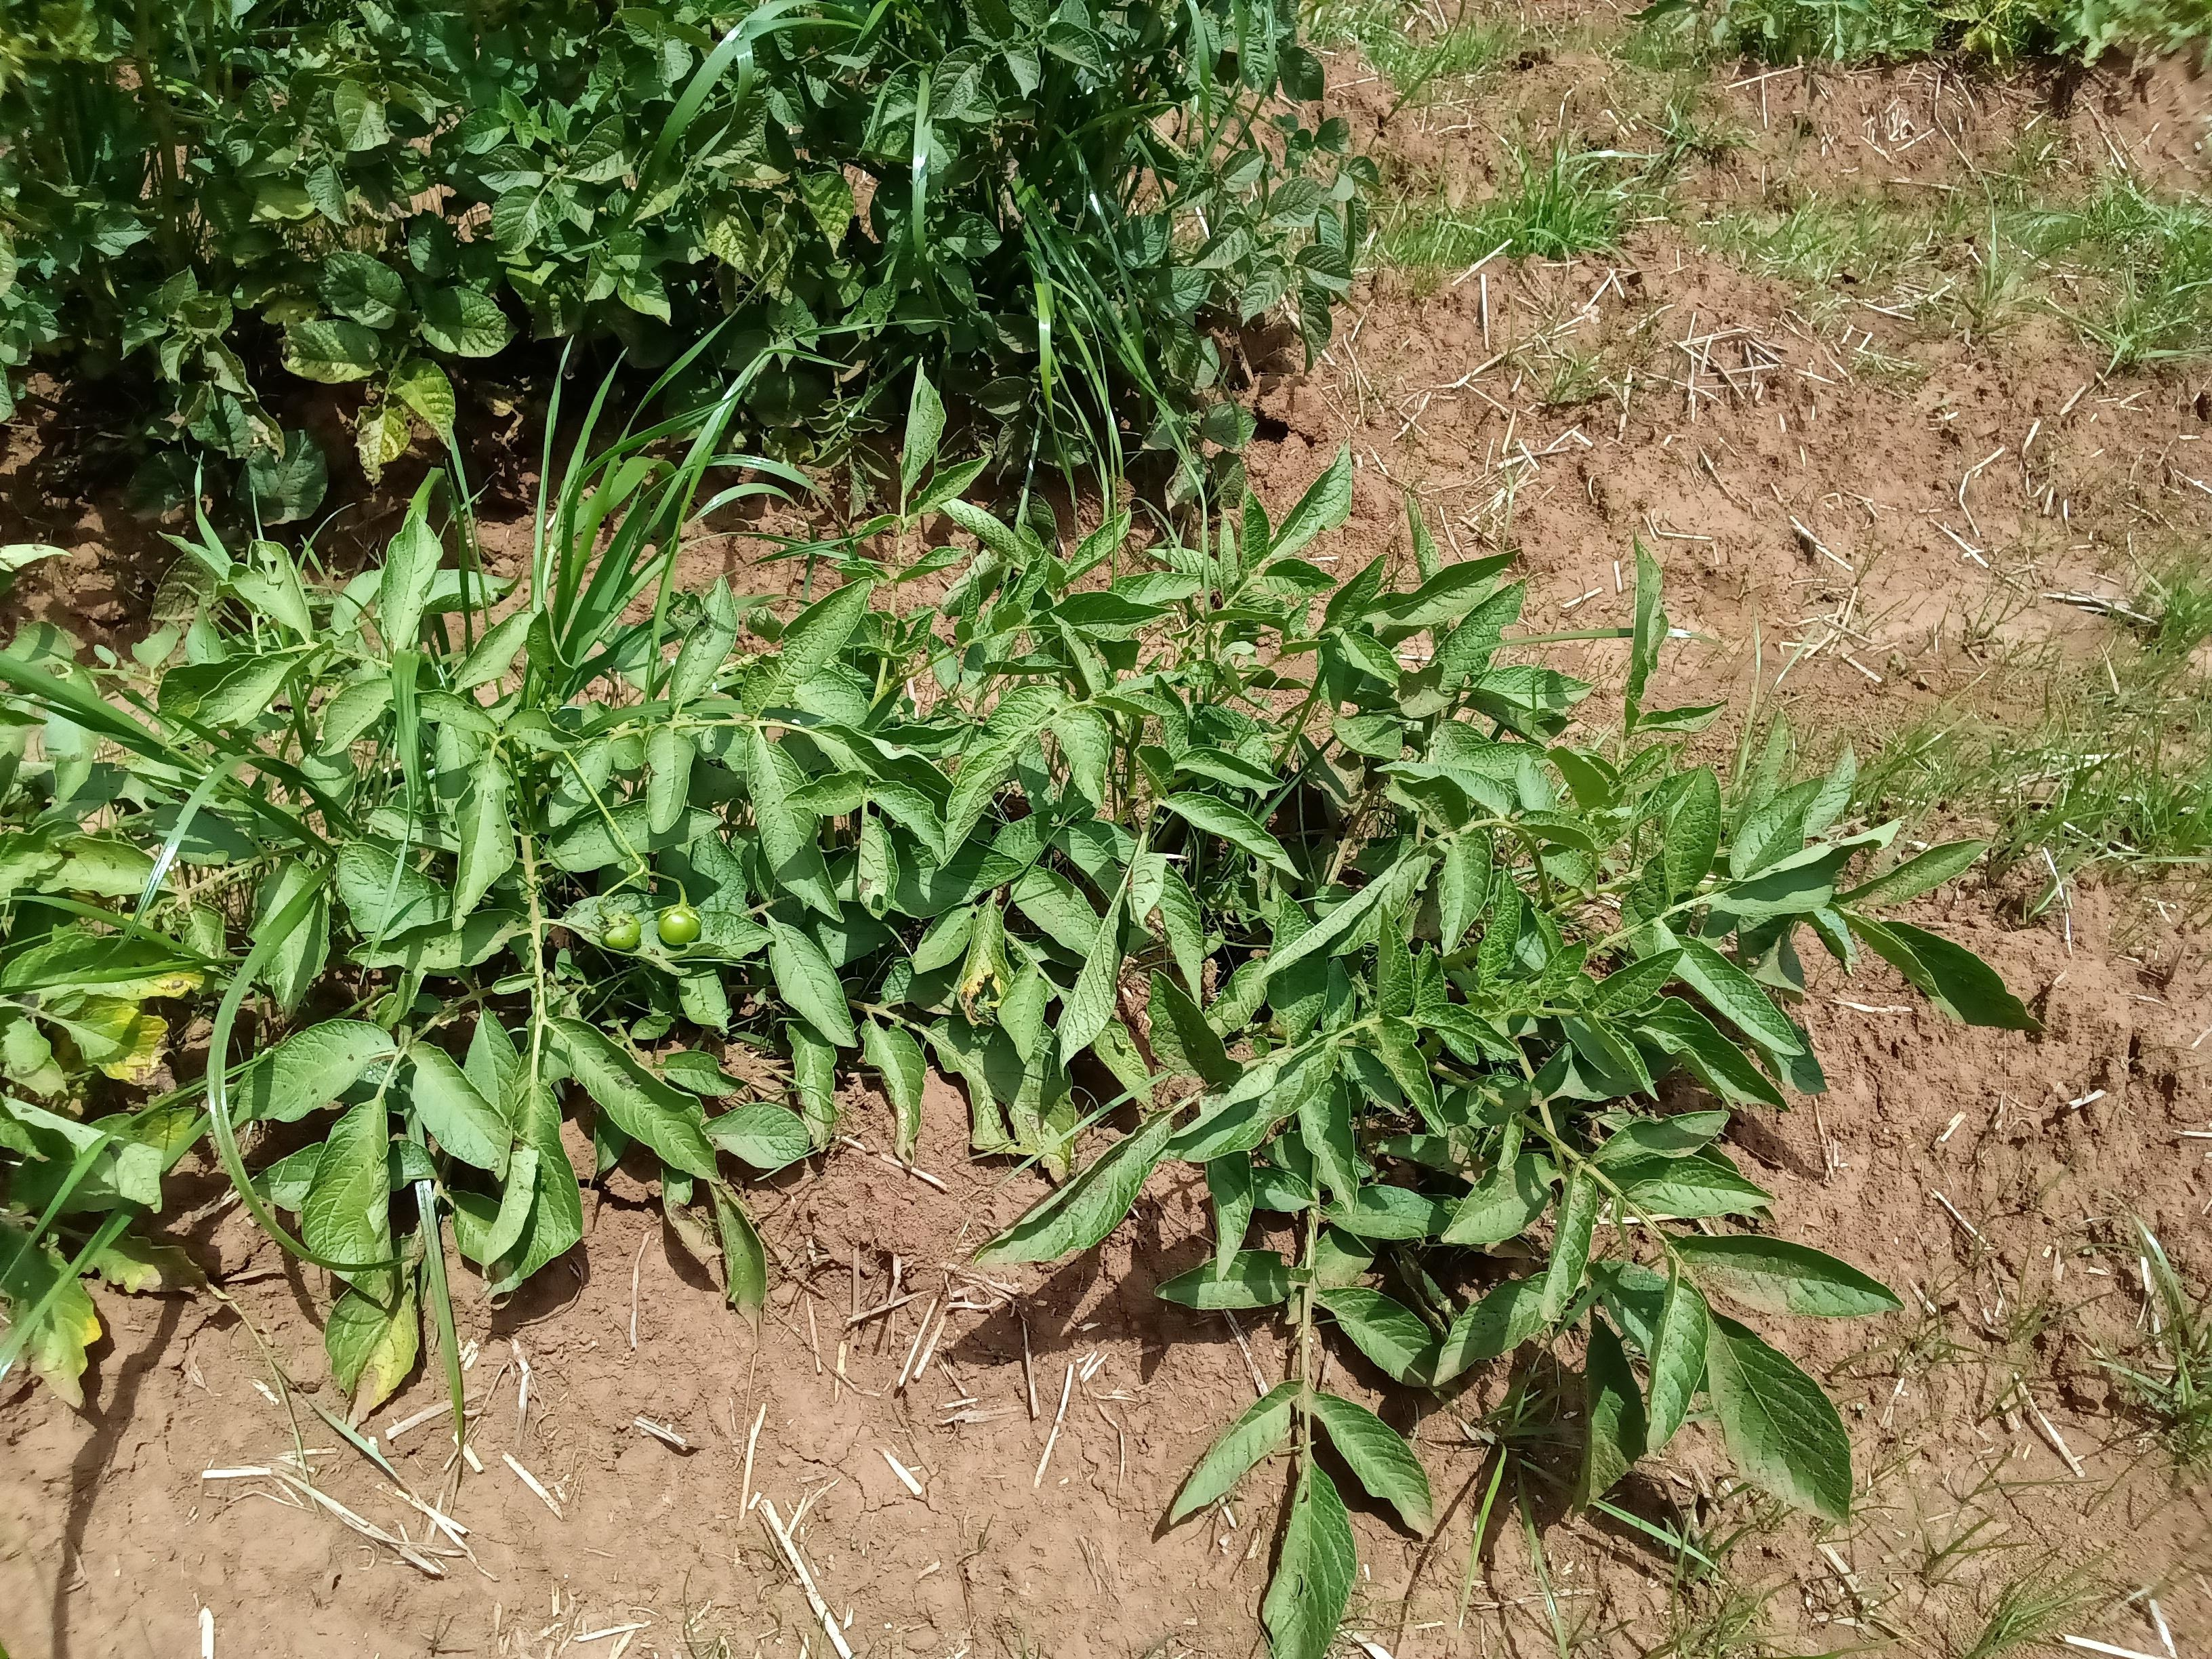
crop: potato
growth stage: harvest maturity
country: Kenya
